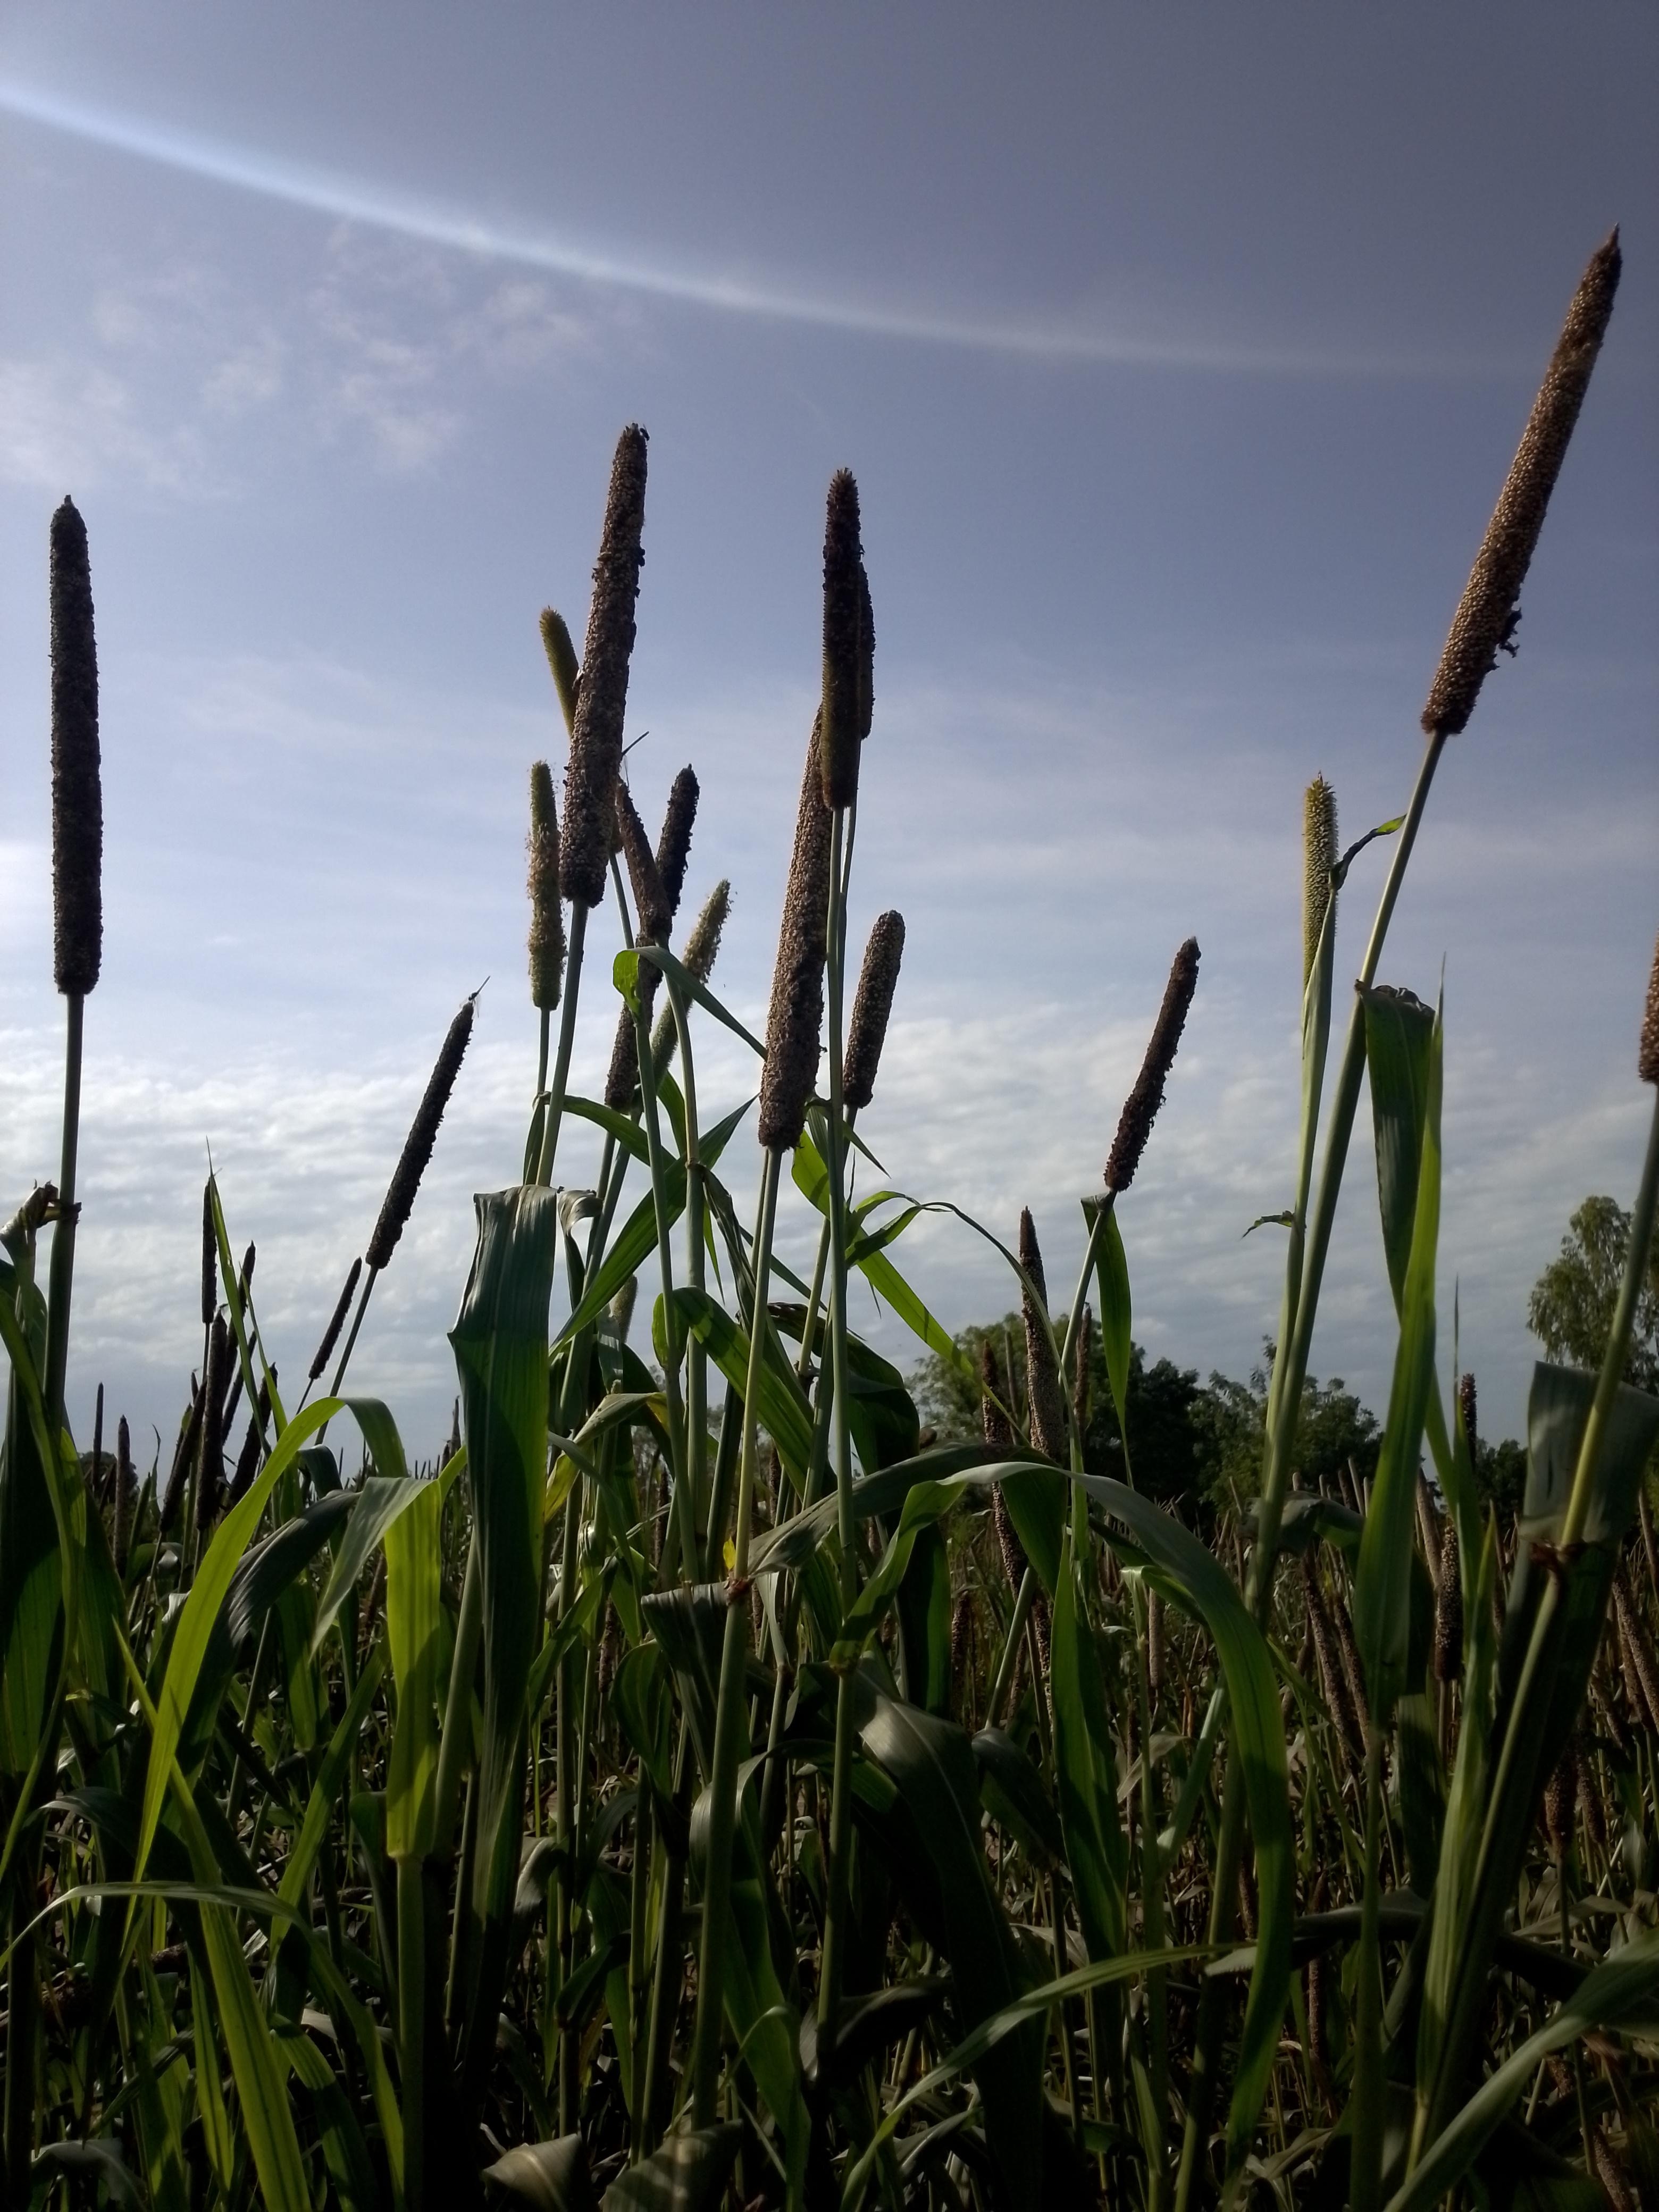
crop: pearl millet
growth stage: filling grain
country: Senegal
